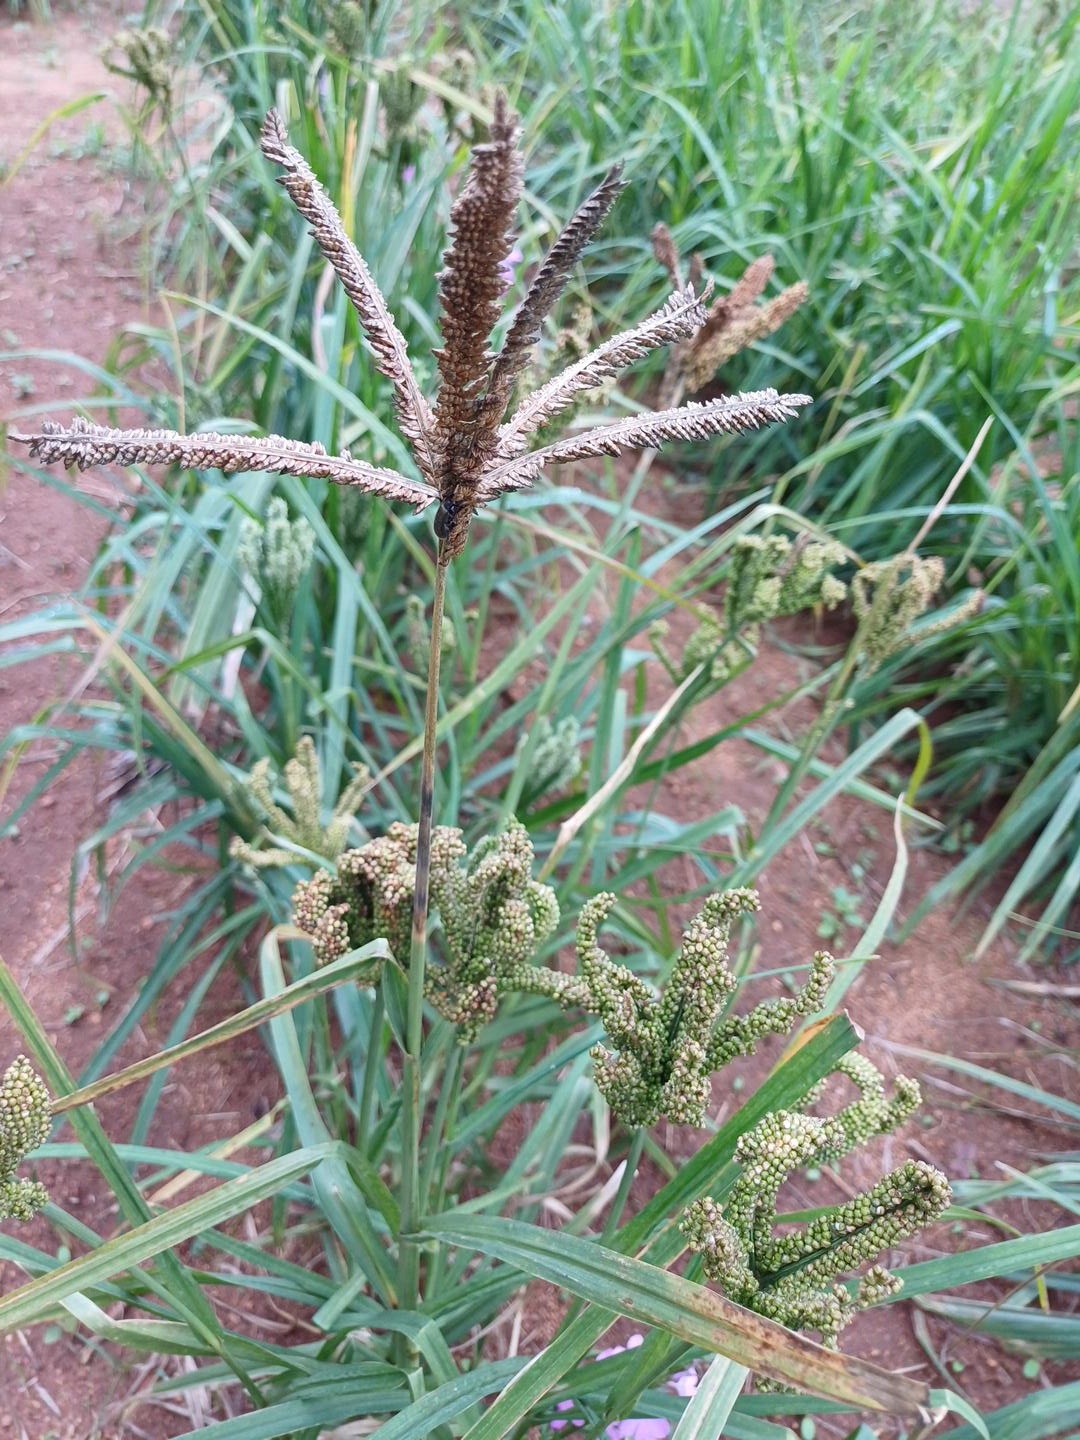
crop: finger millet
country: Kenya
